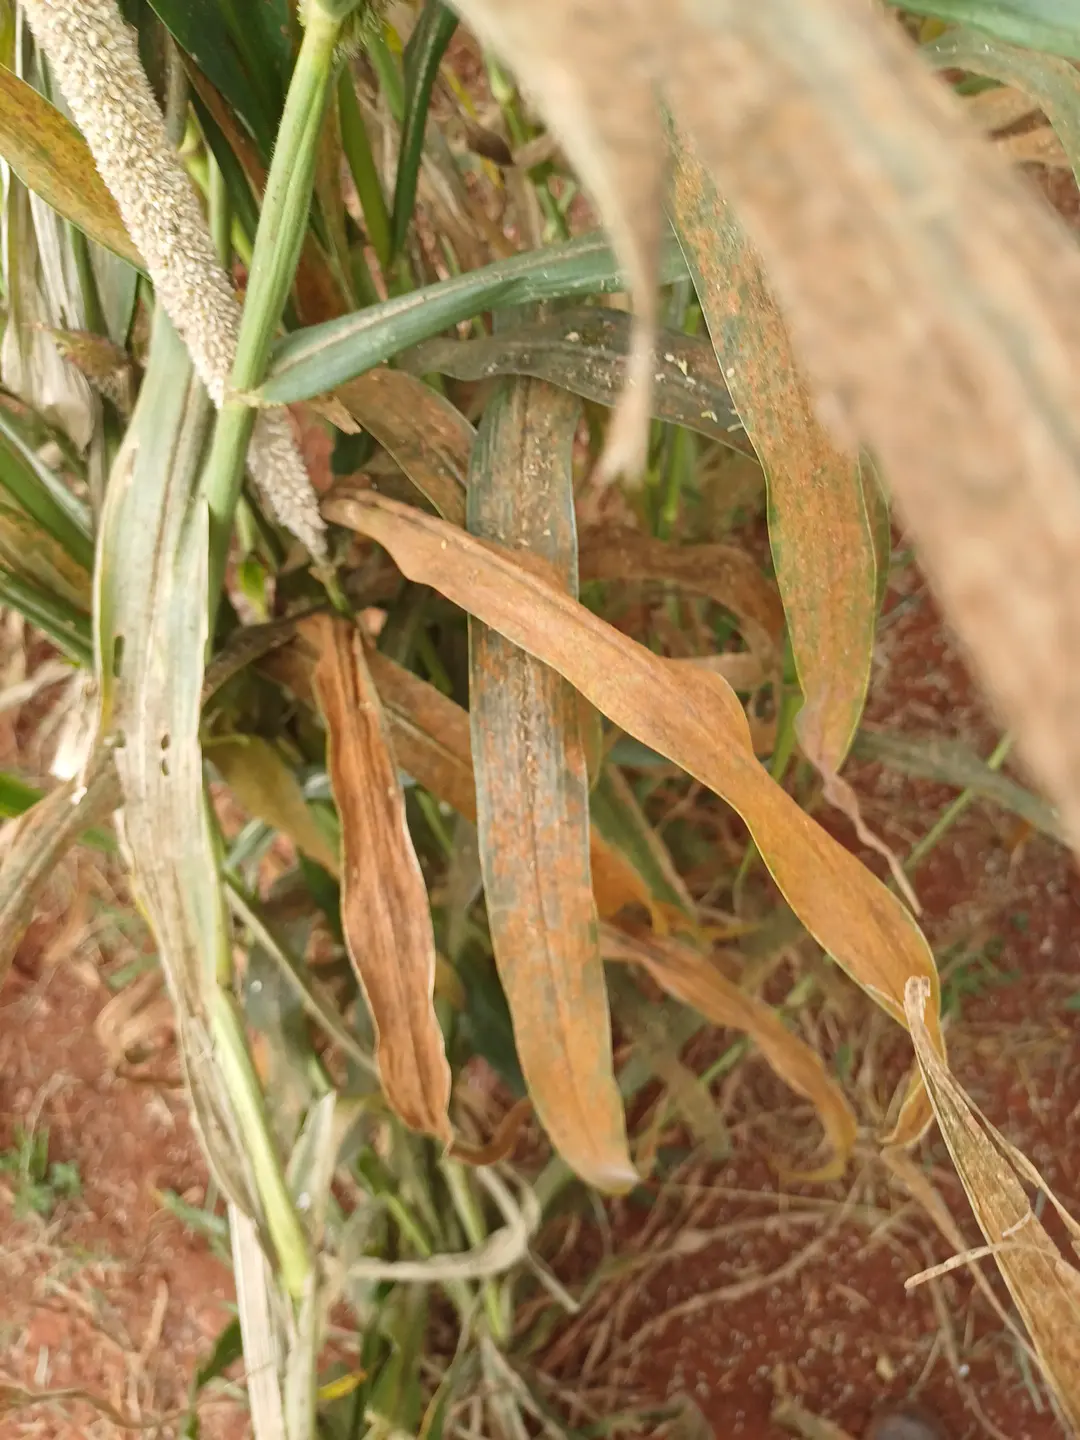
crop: pearl millet
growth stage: filling grain
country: Kenya
